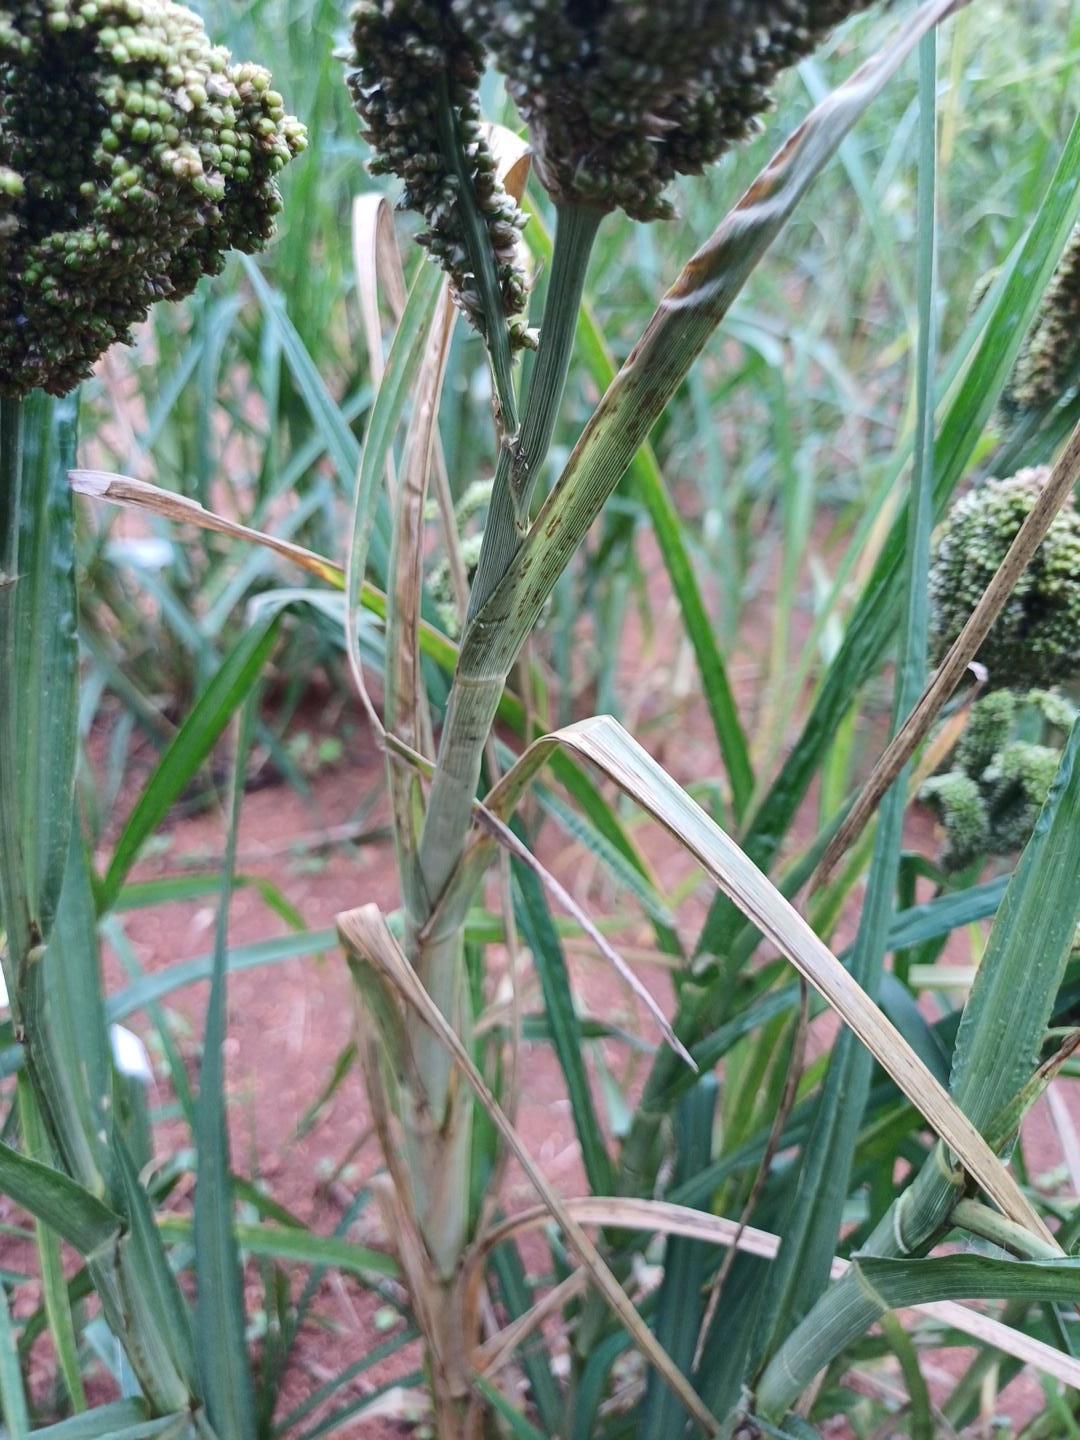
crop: finger millet
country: Kenya
